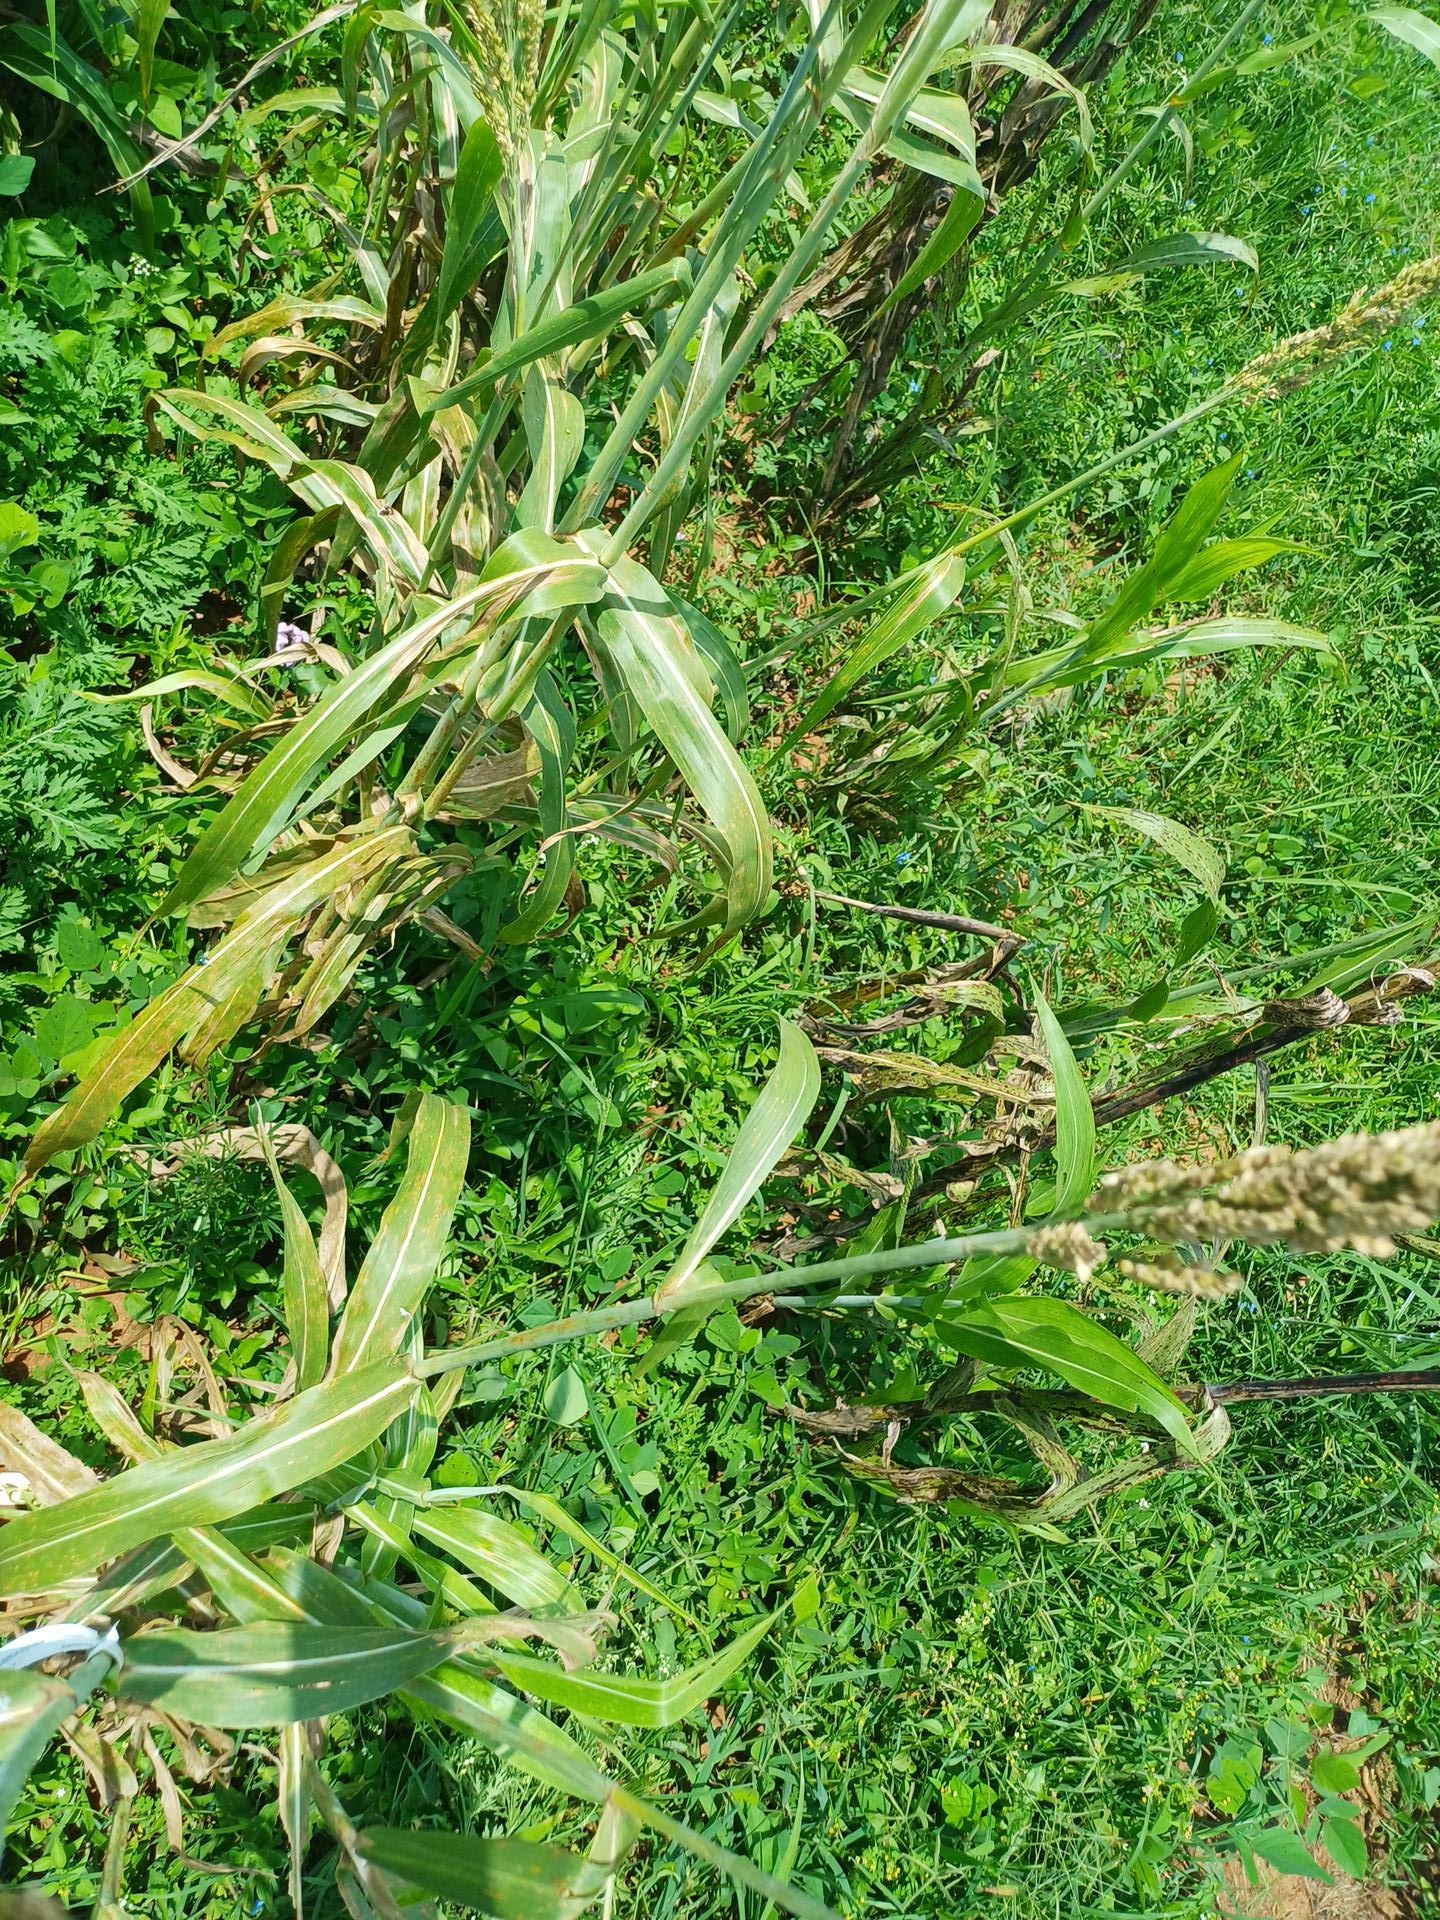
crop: sorghum
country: Kenya
